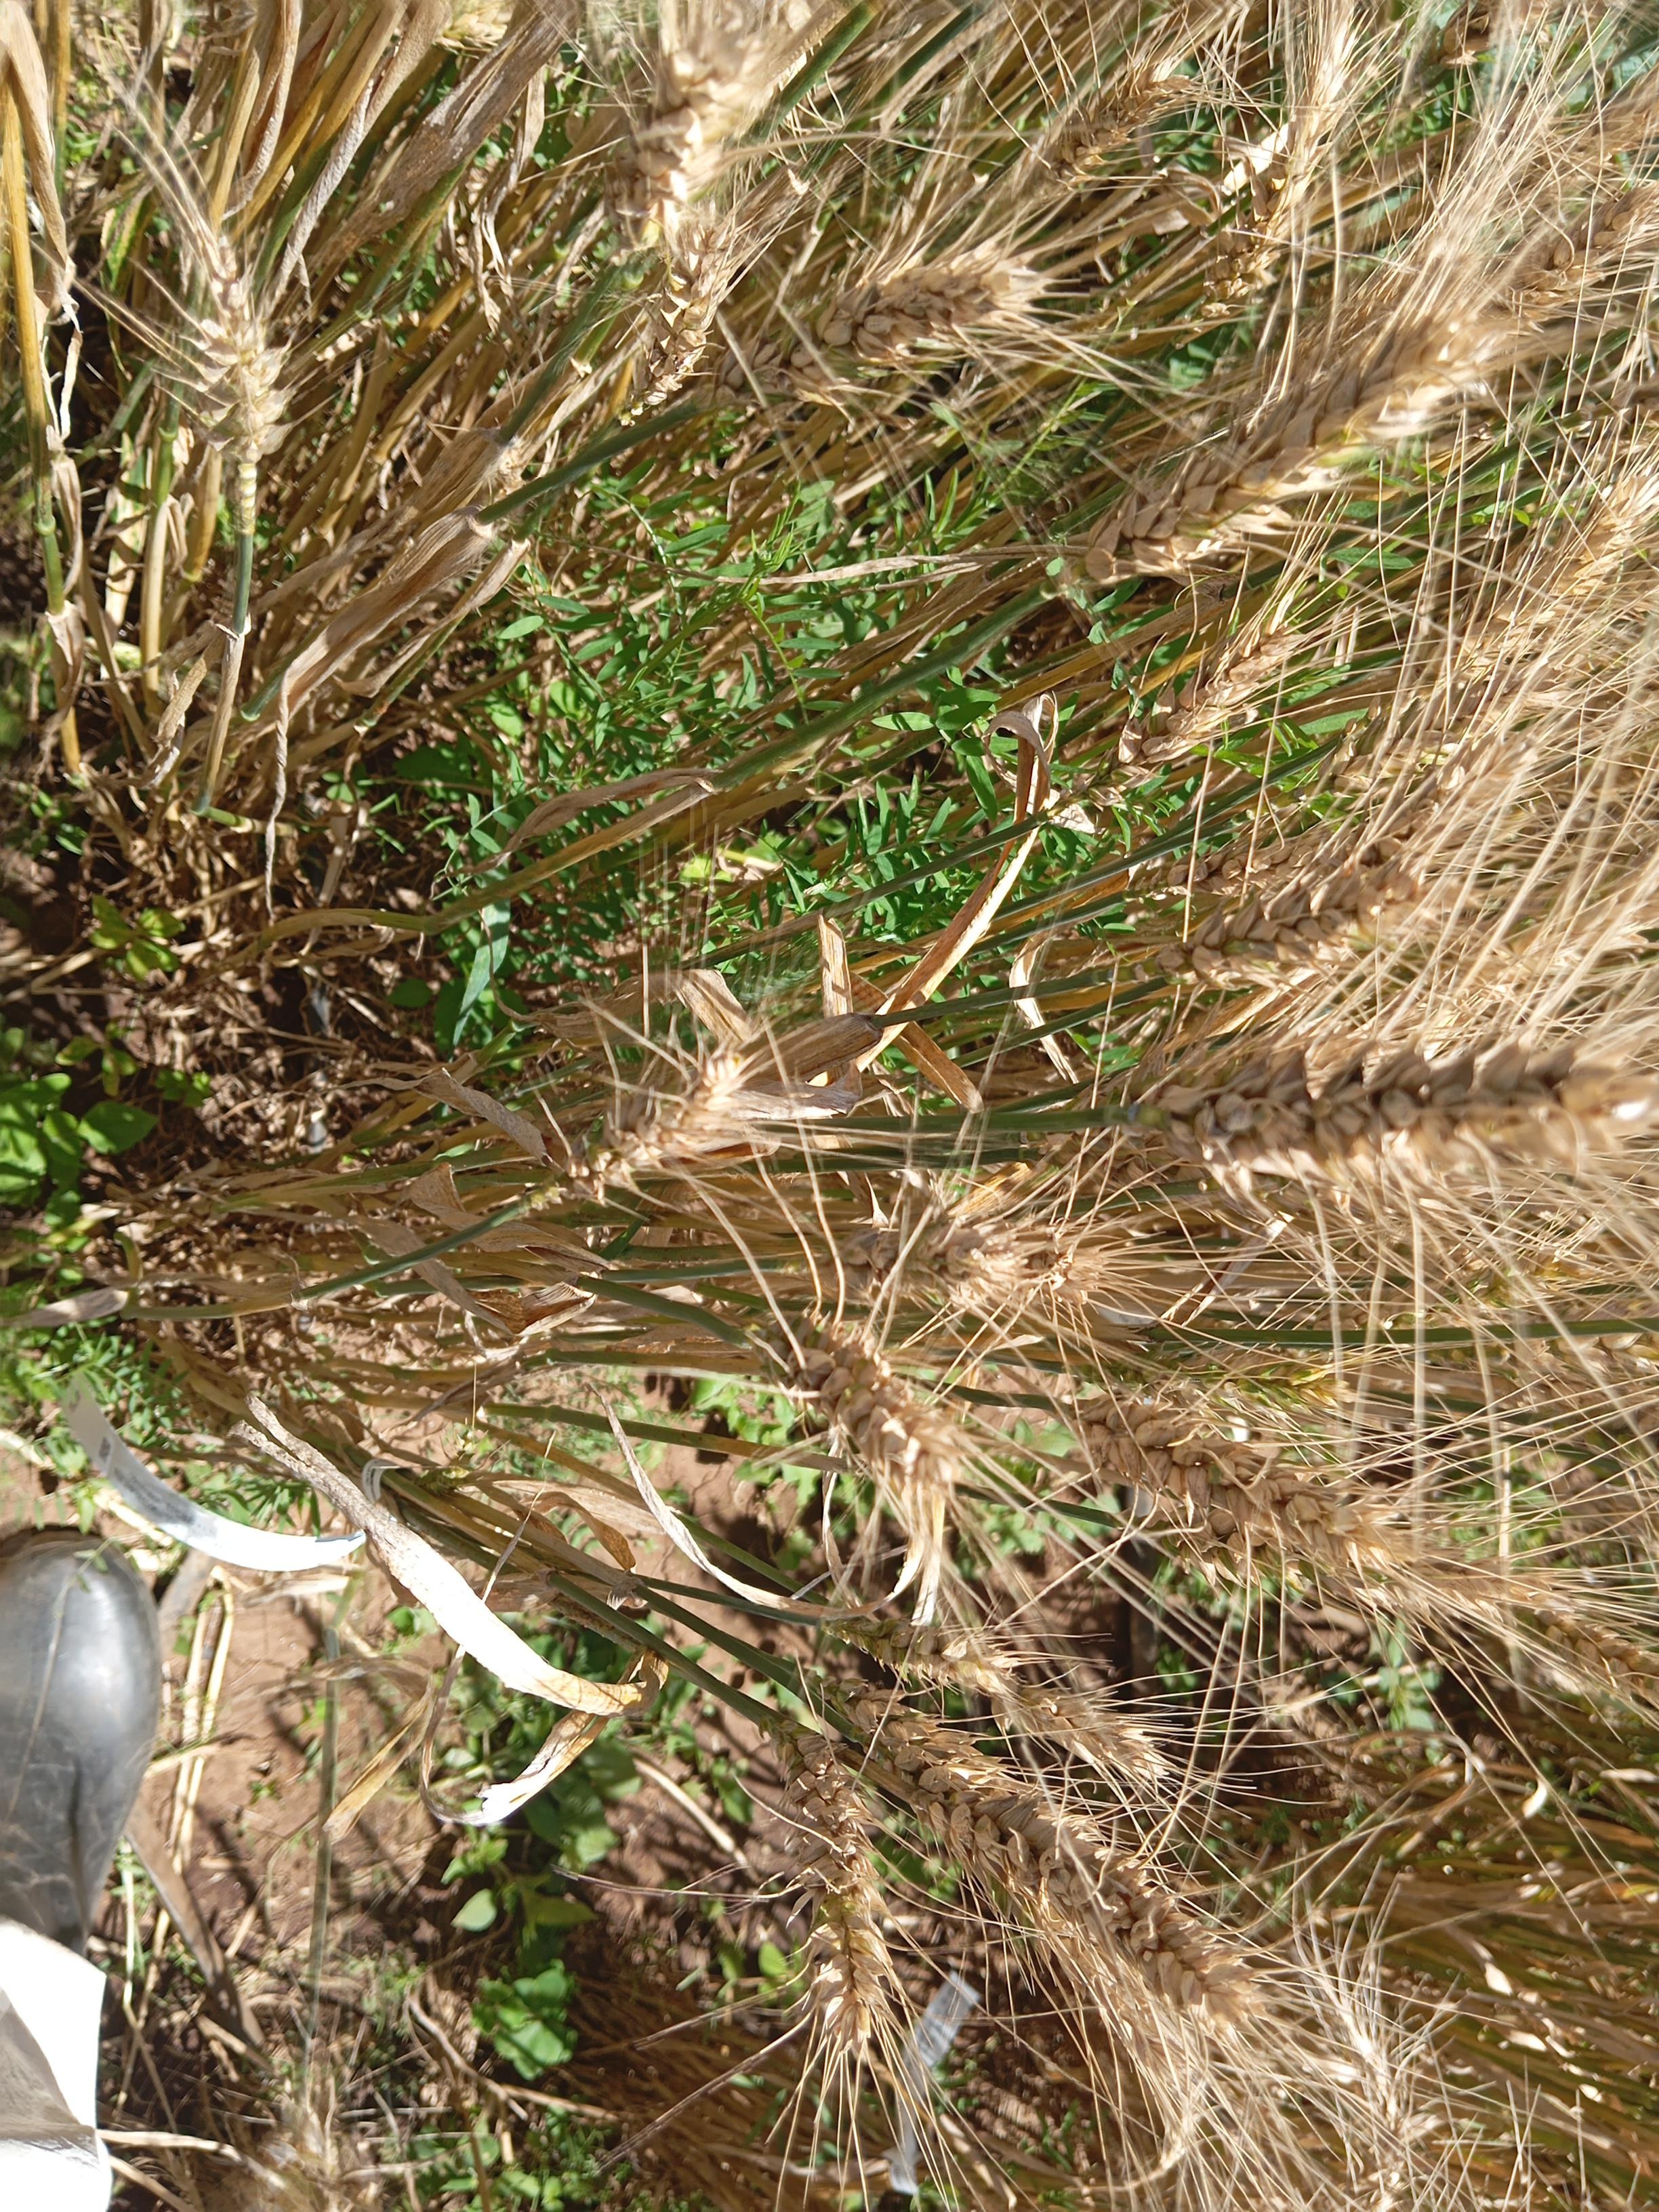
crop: wheat
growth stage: maturity
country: Kenya
